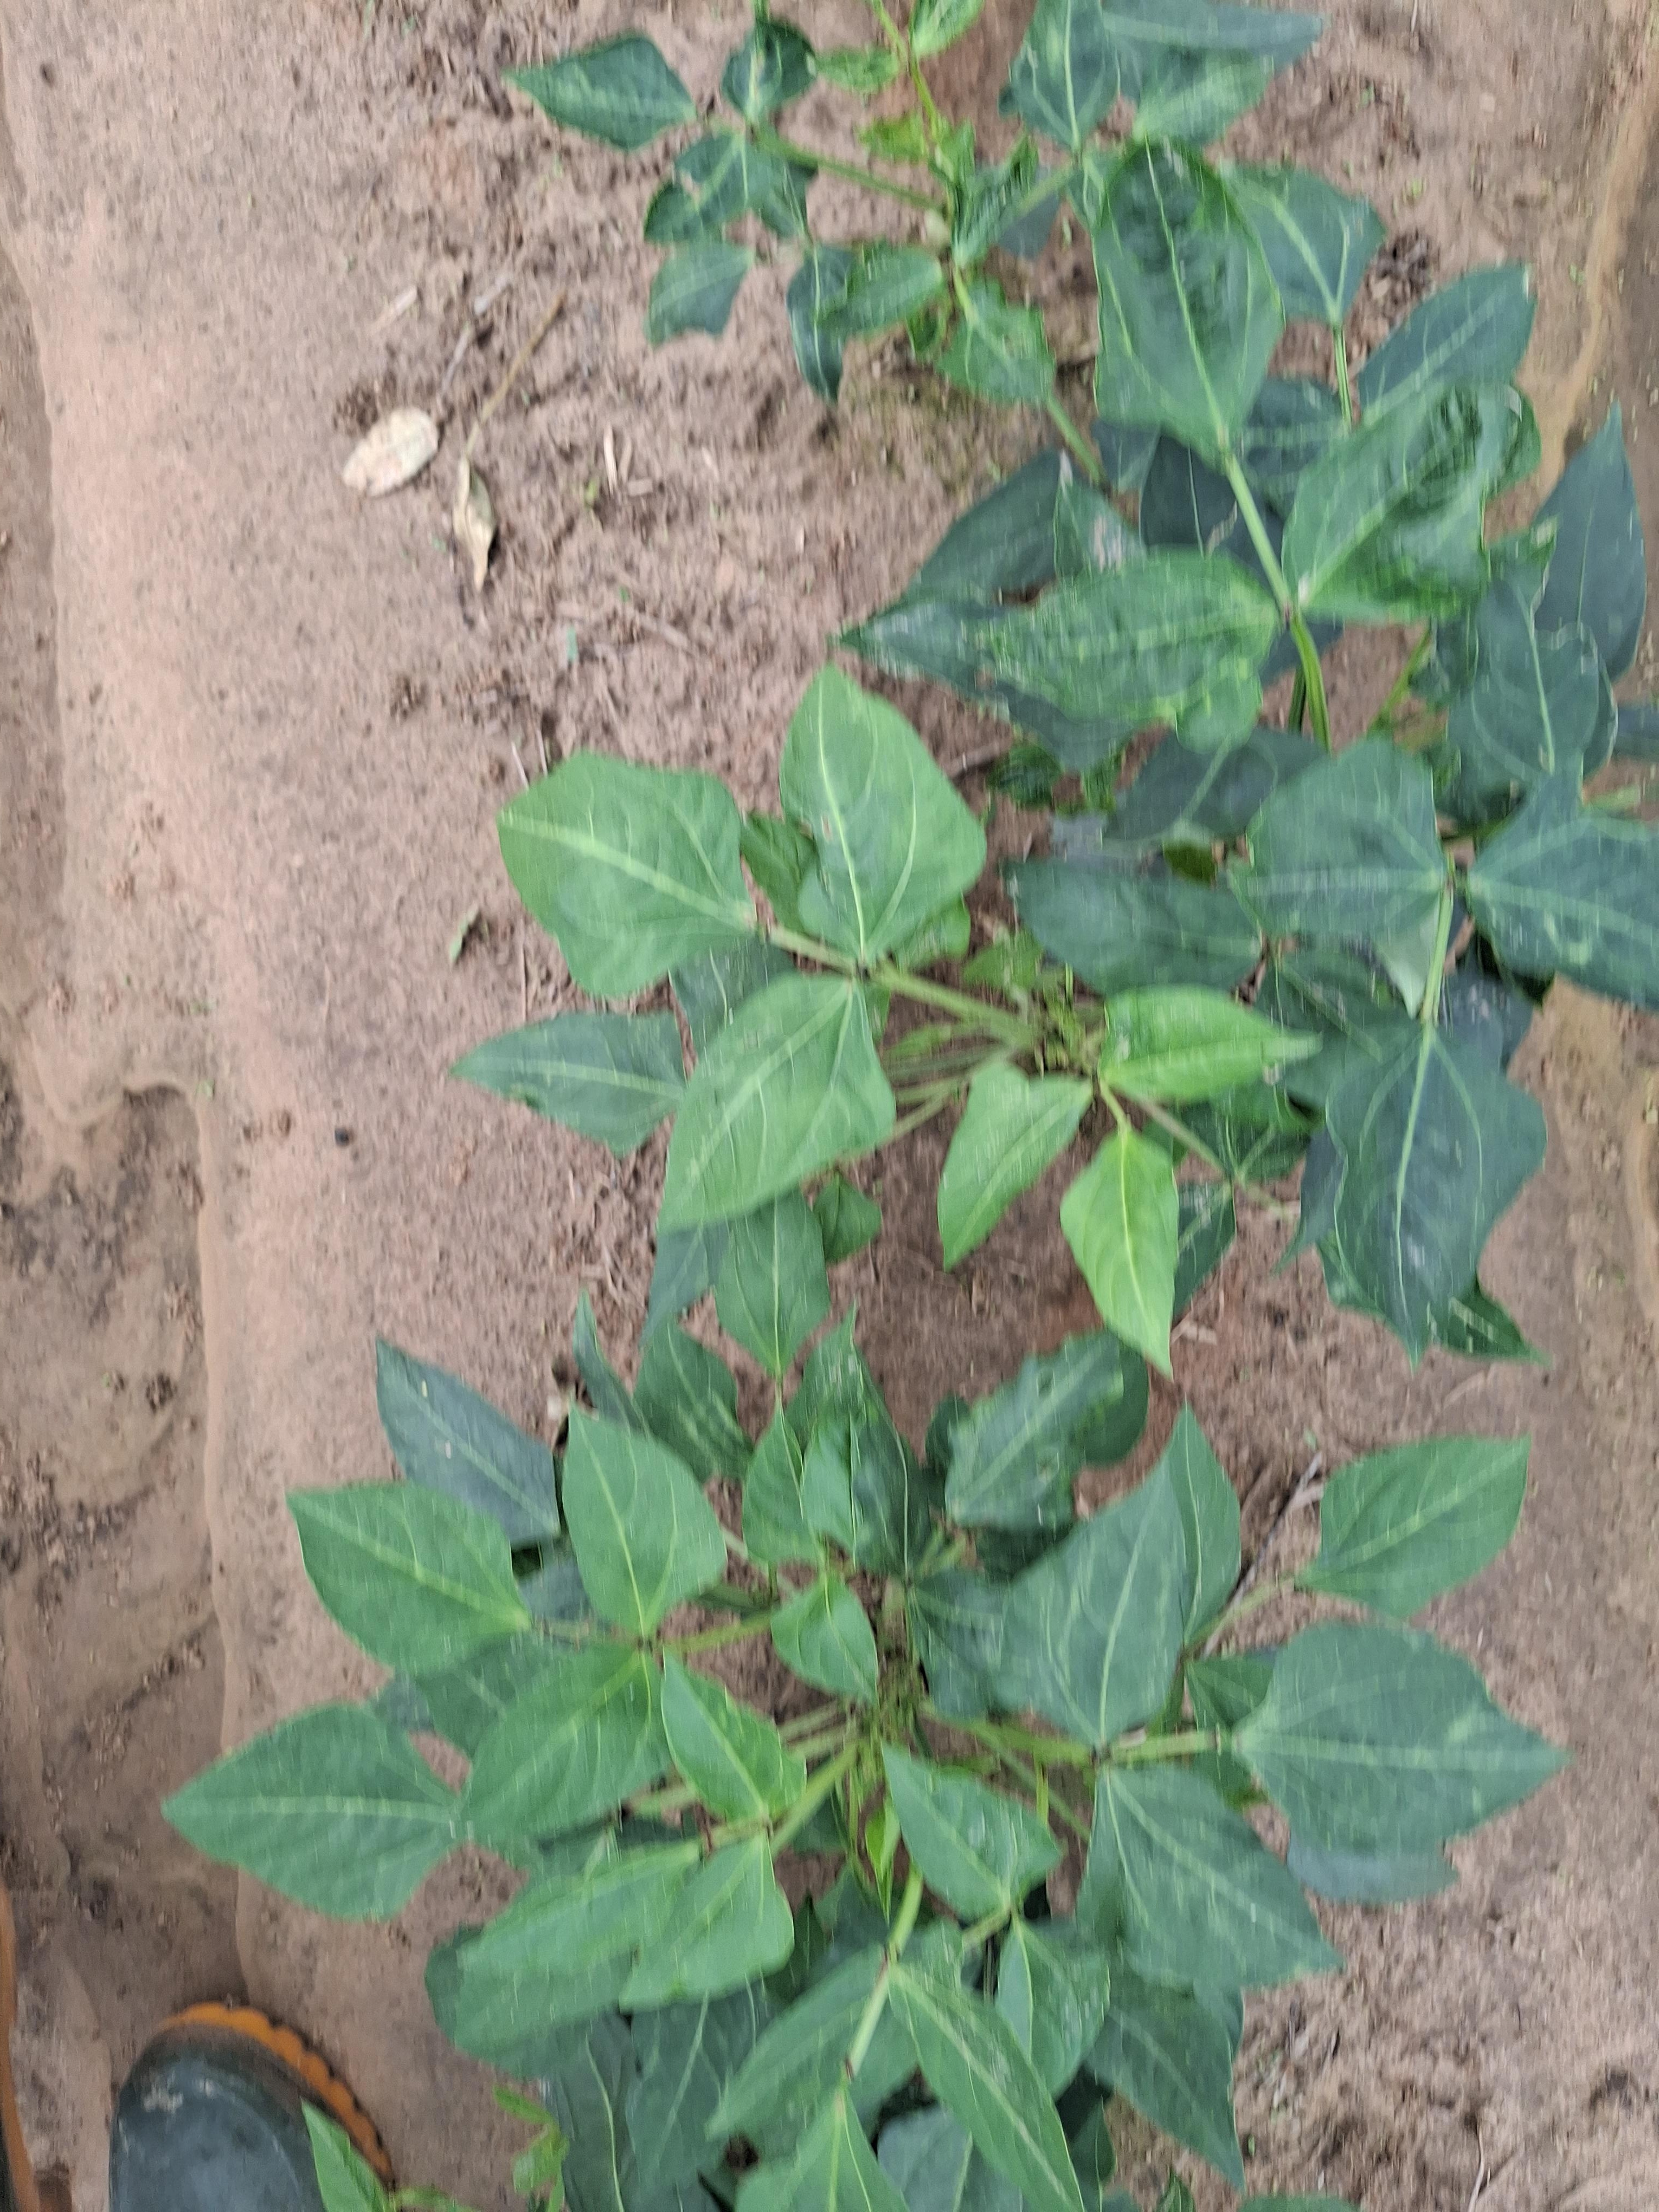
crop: cowpea
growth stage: vegetative
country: Nigeria
